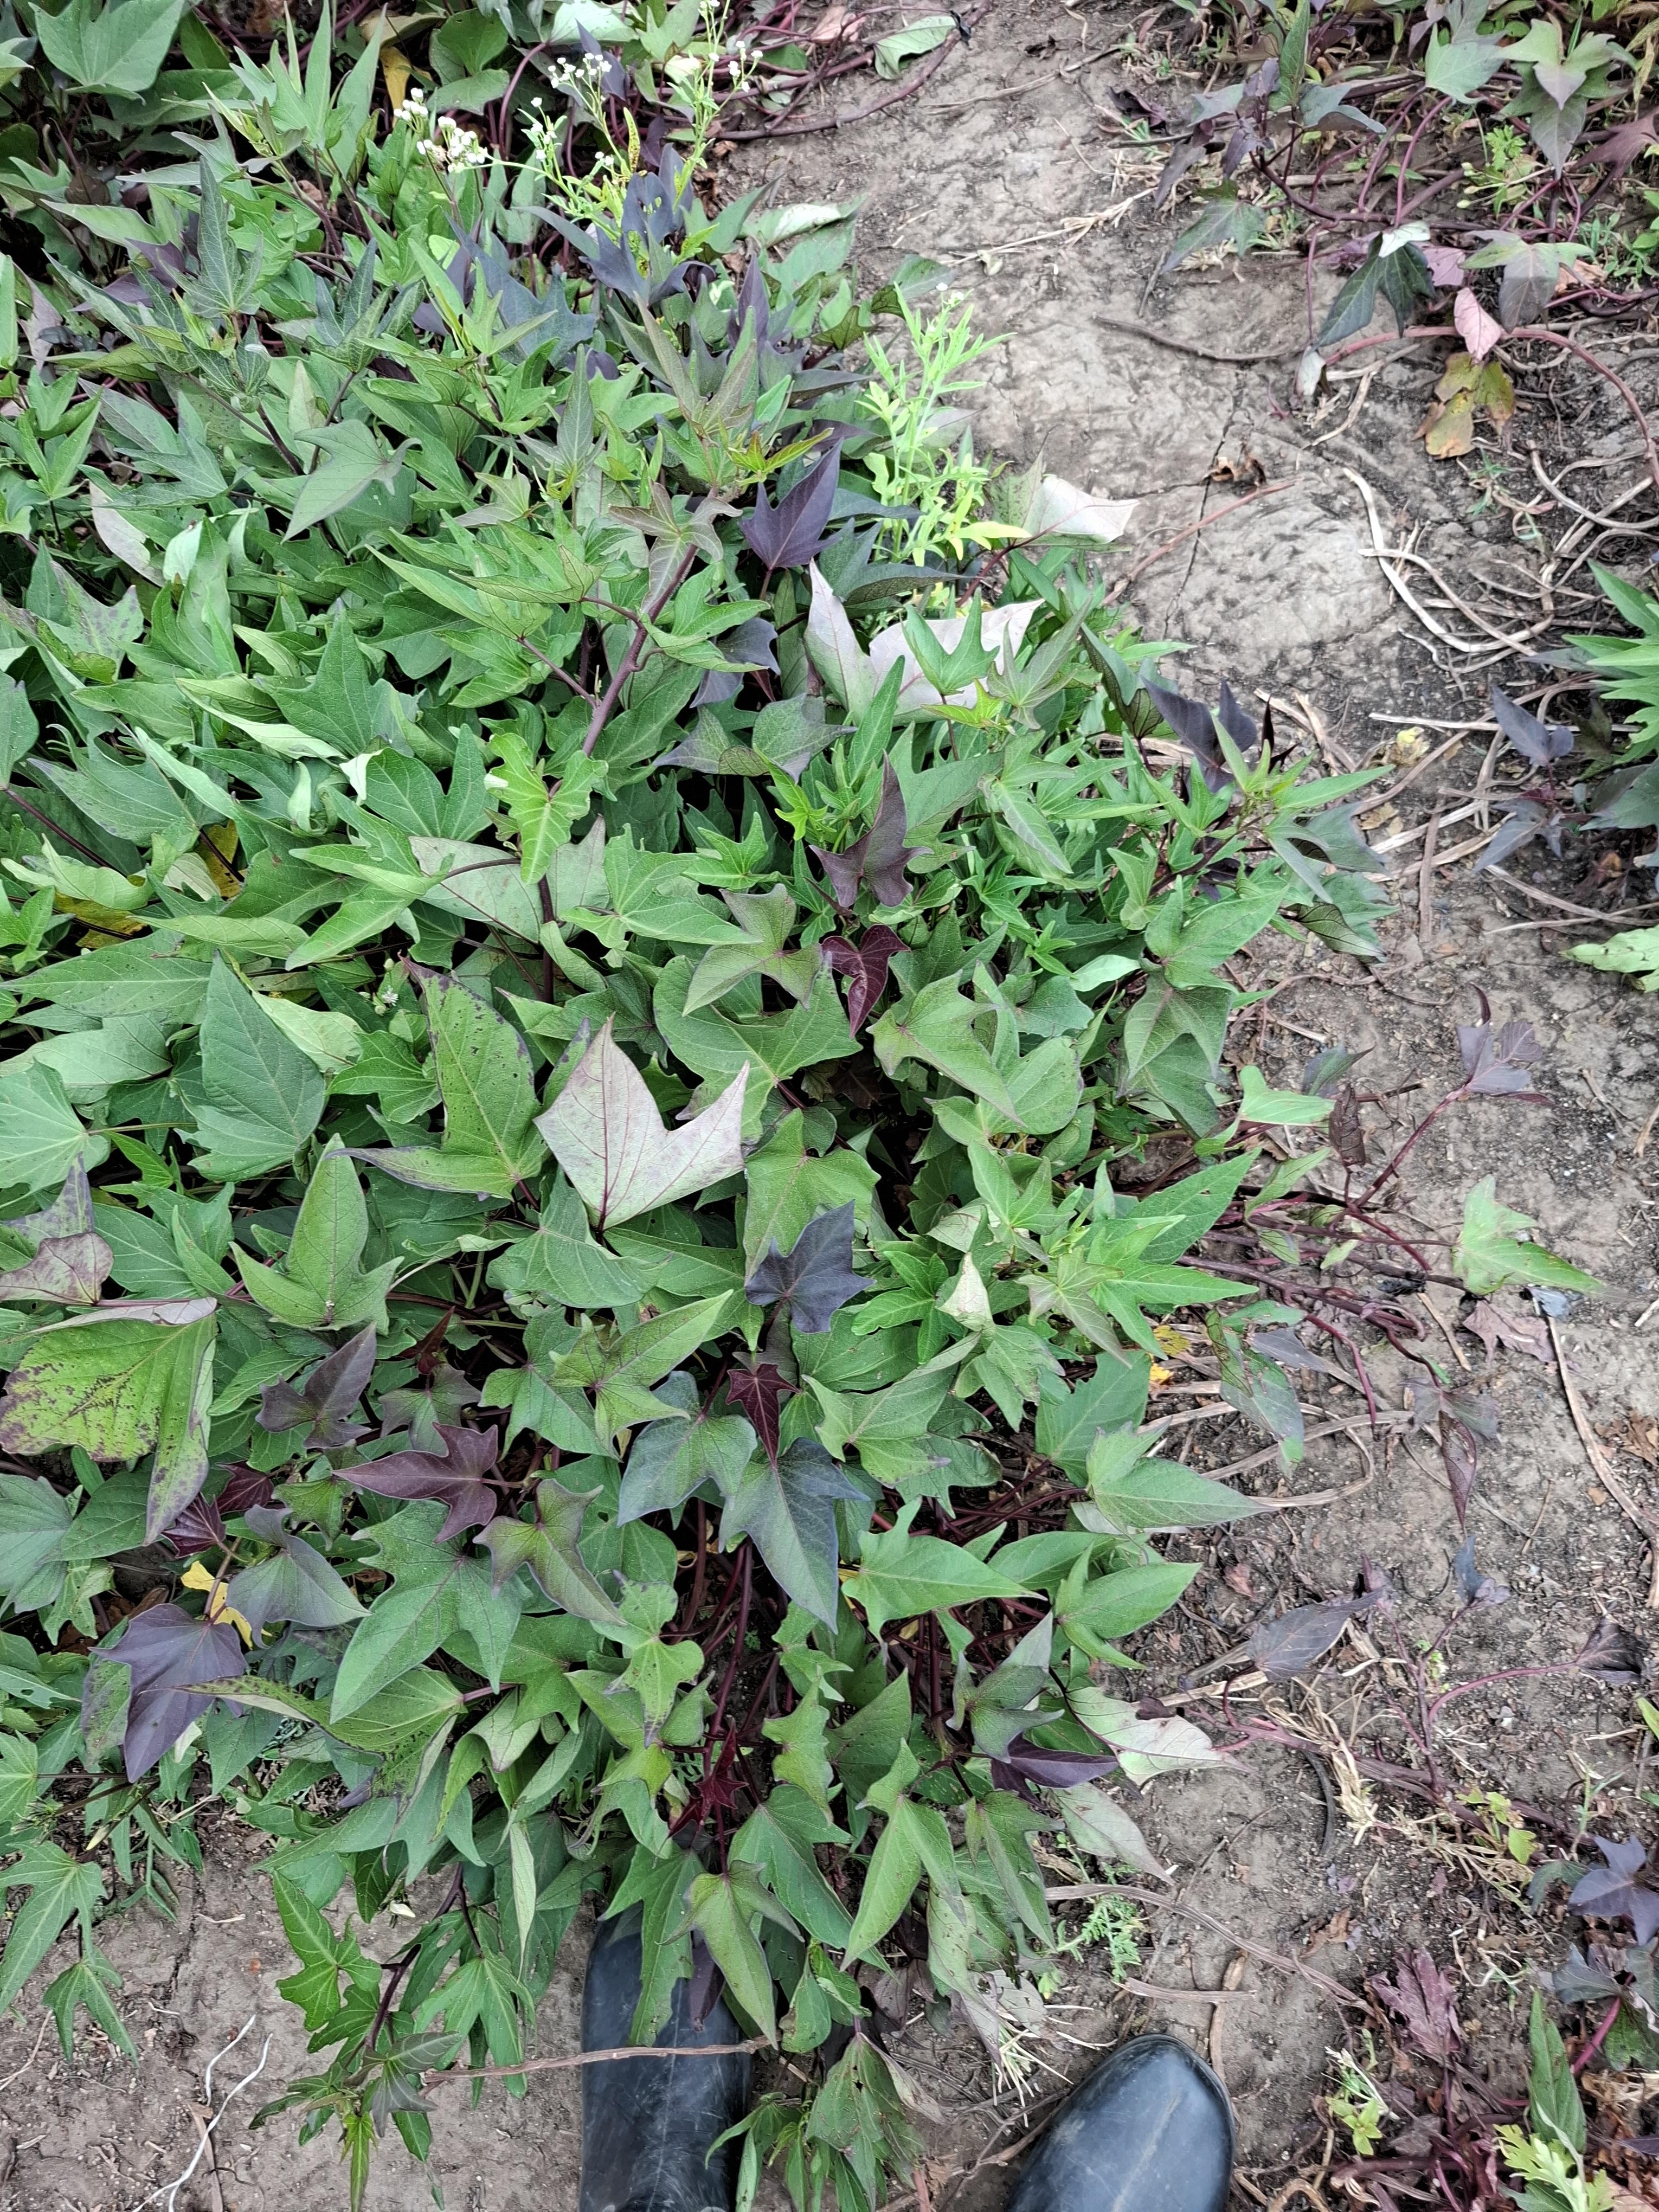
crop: sweet potato
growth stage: flowering
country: Tanzania
